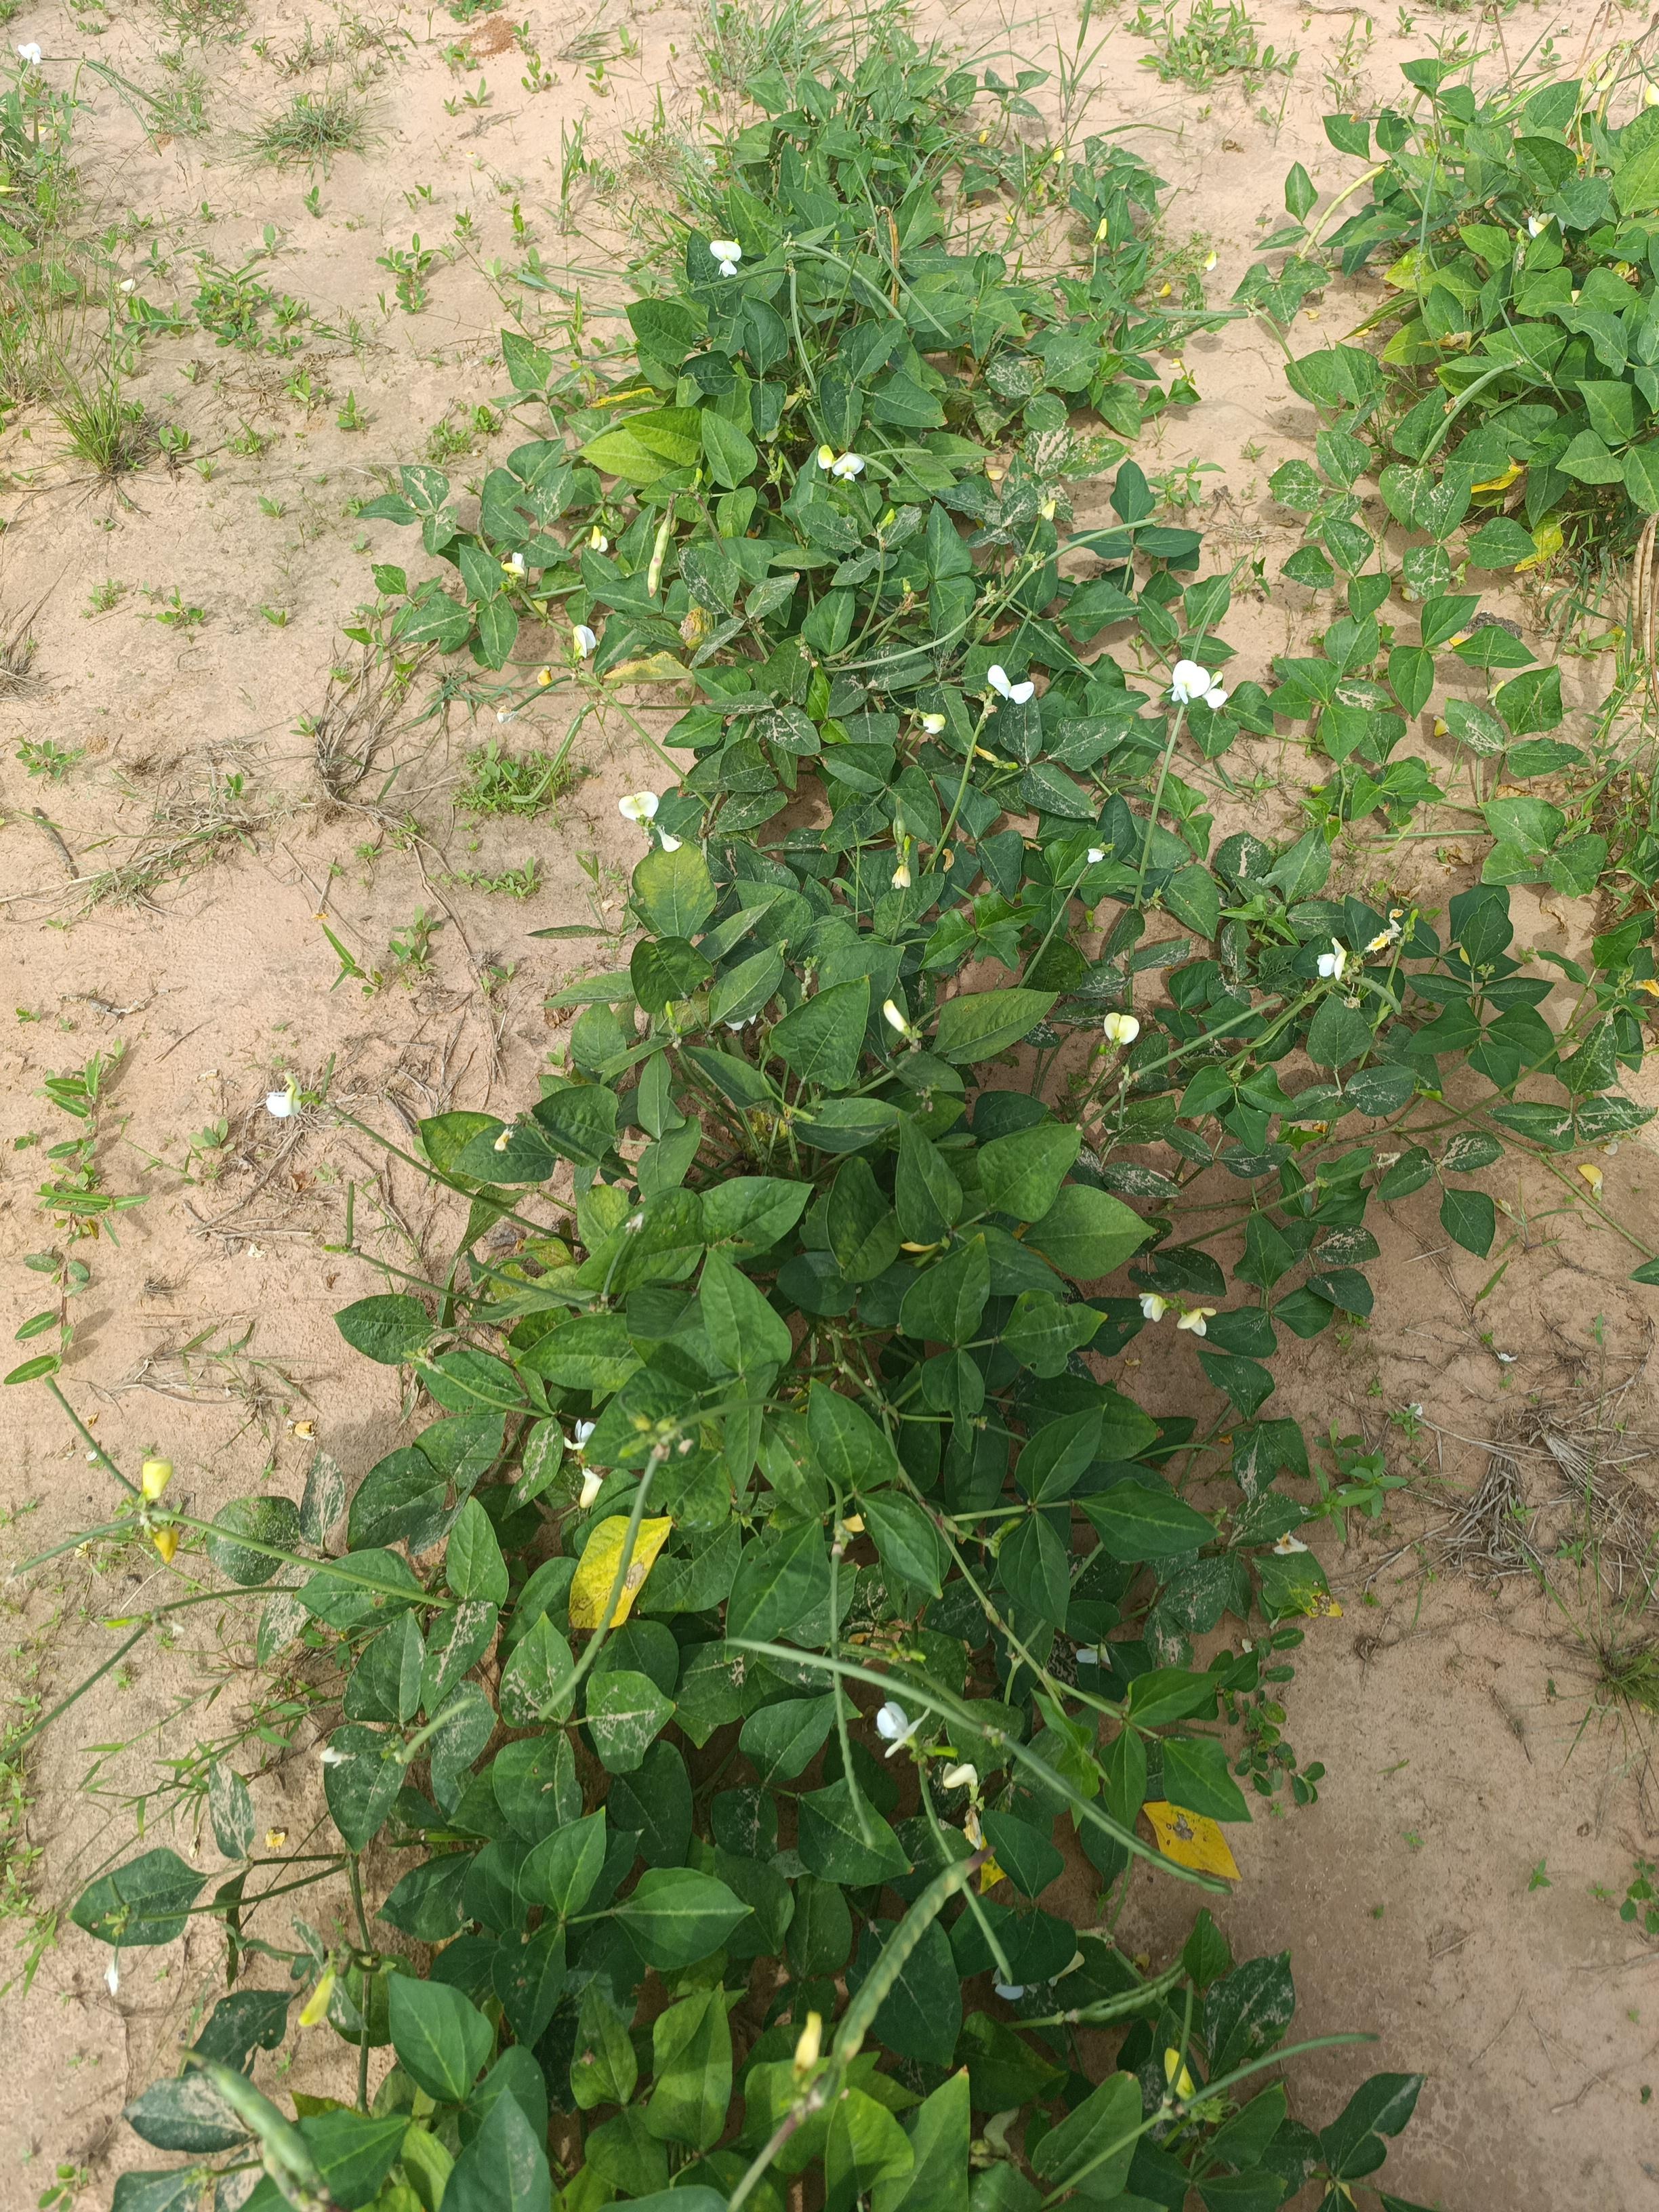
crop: cowpea
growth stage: maturity
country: Nigeria
